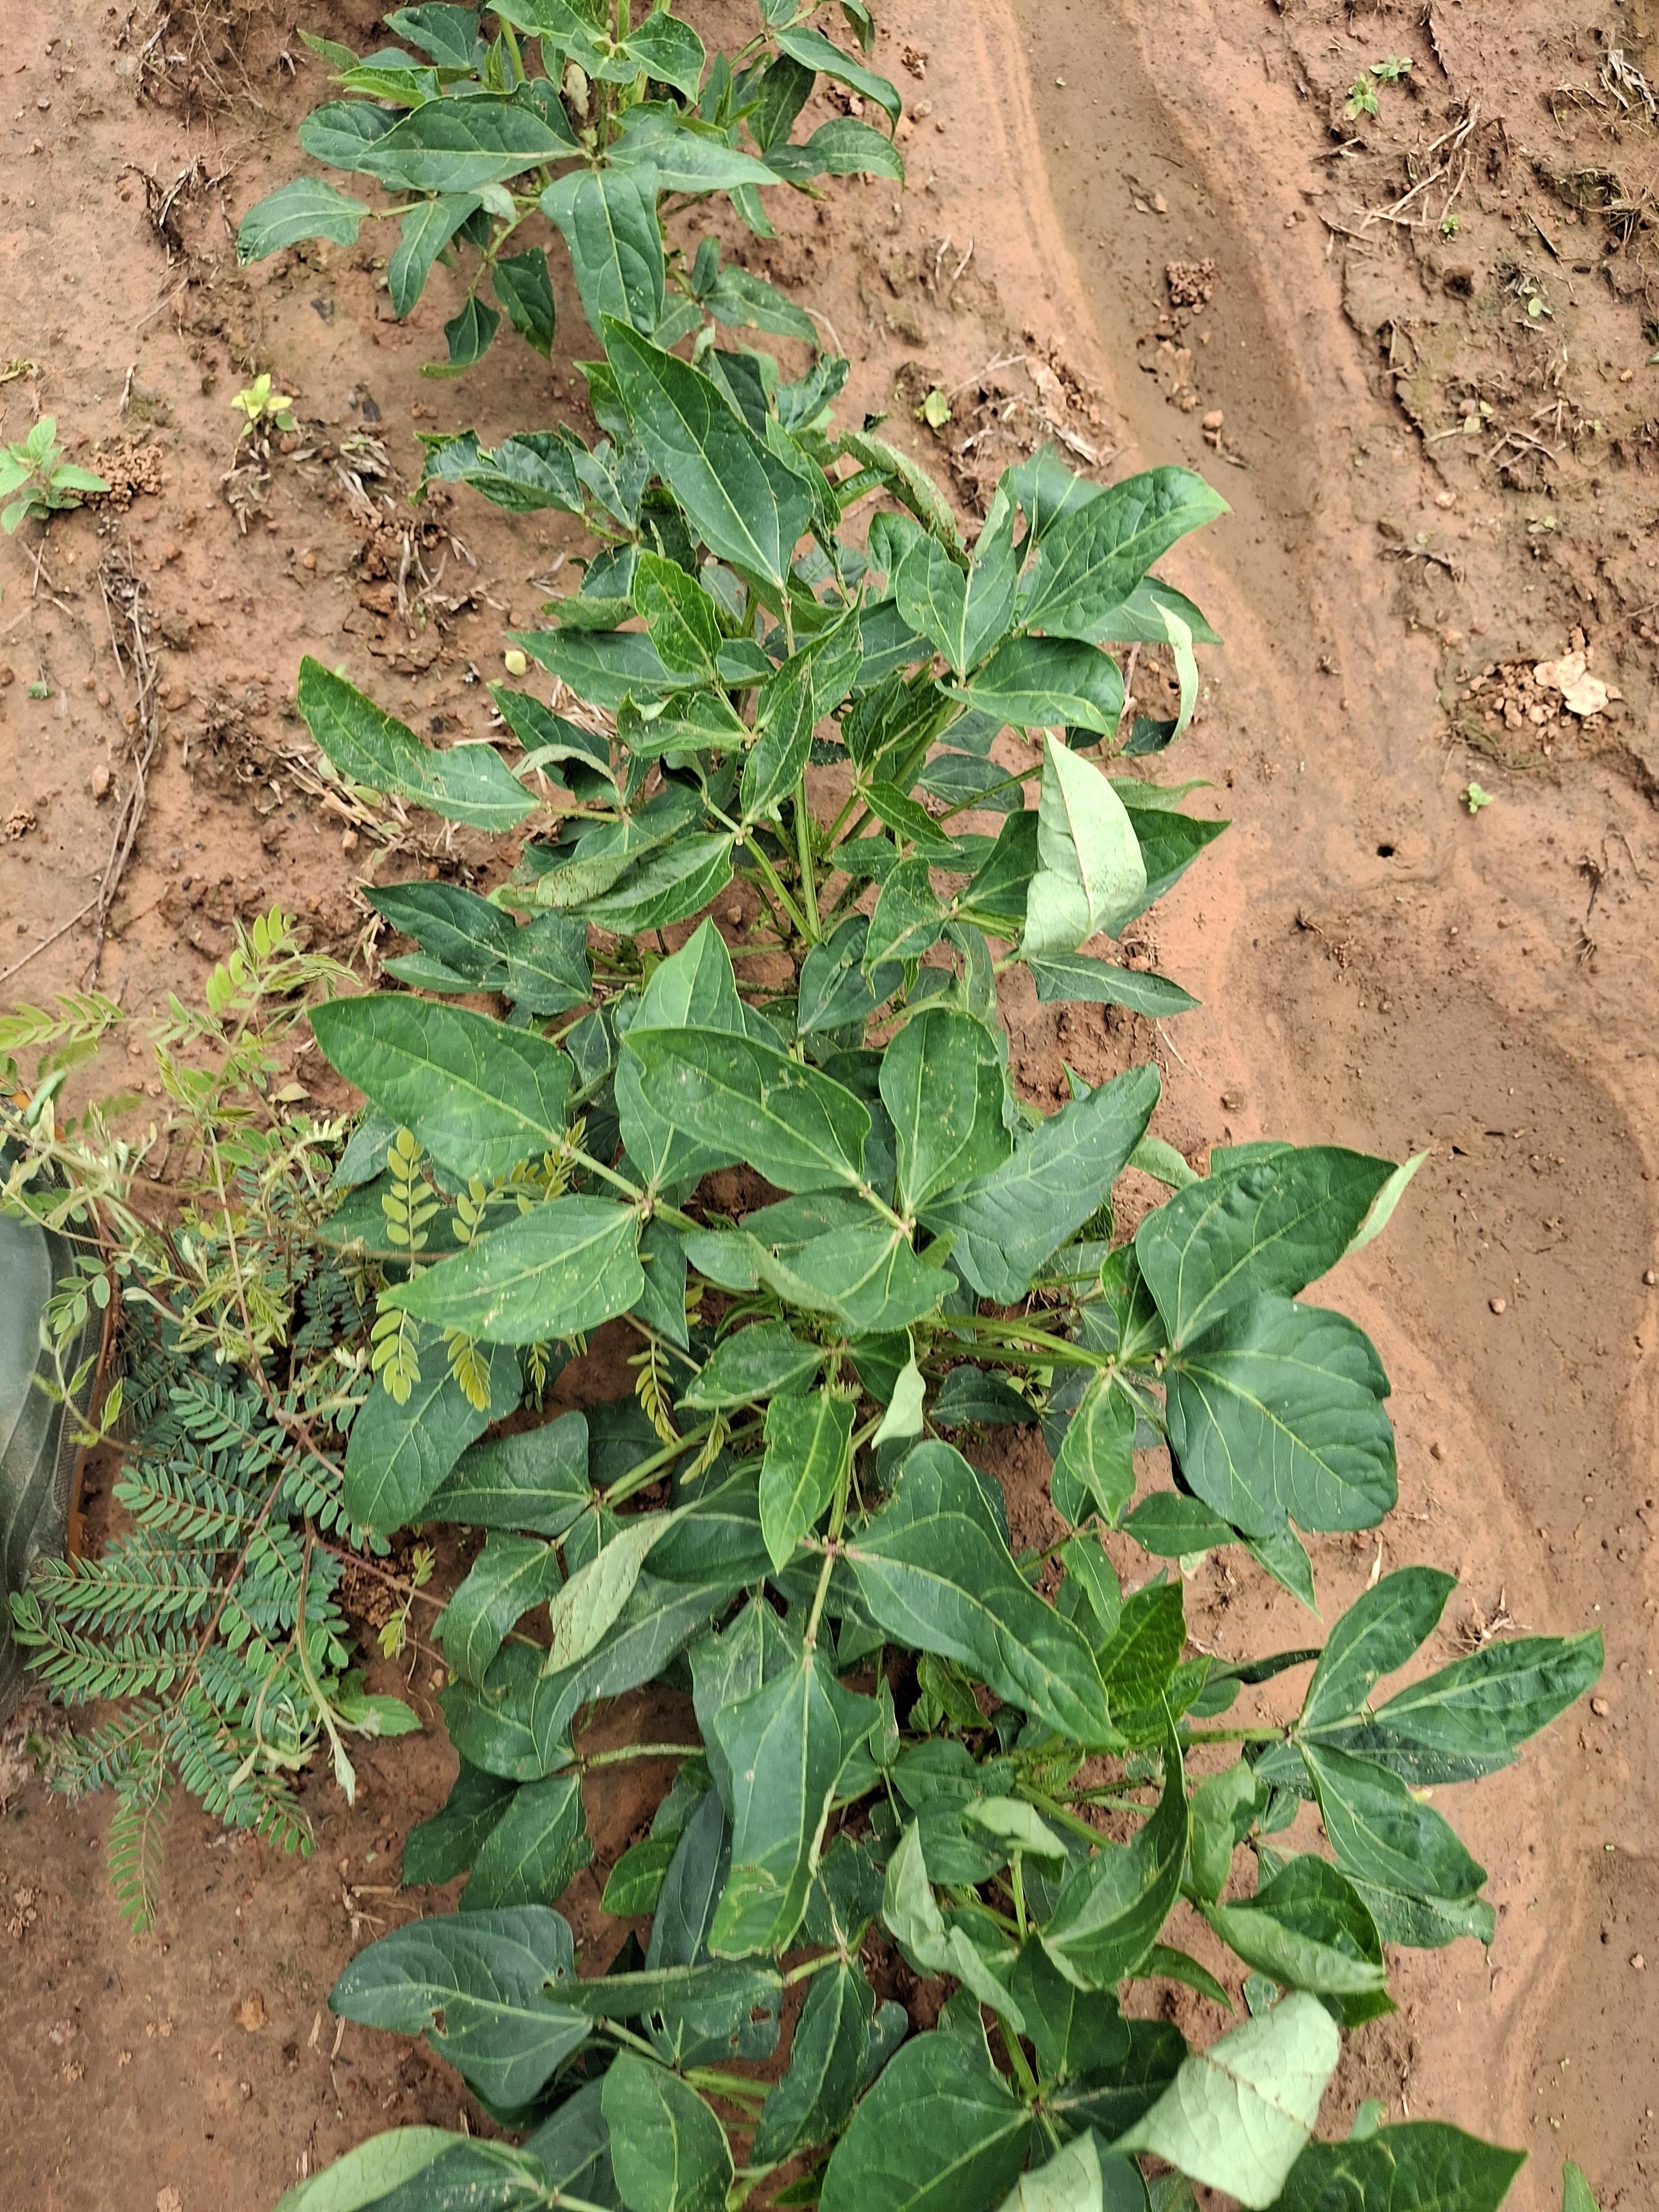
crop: cowpea
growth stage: vegetative
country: Nigeria
